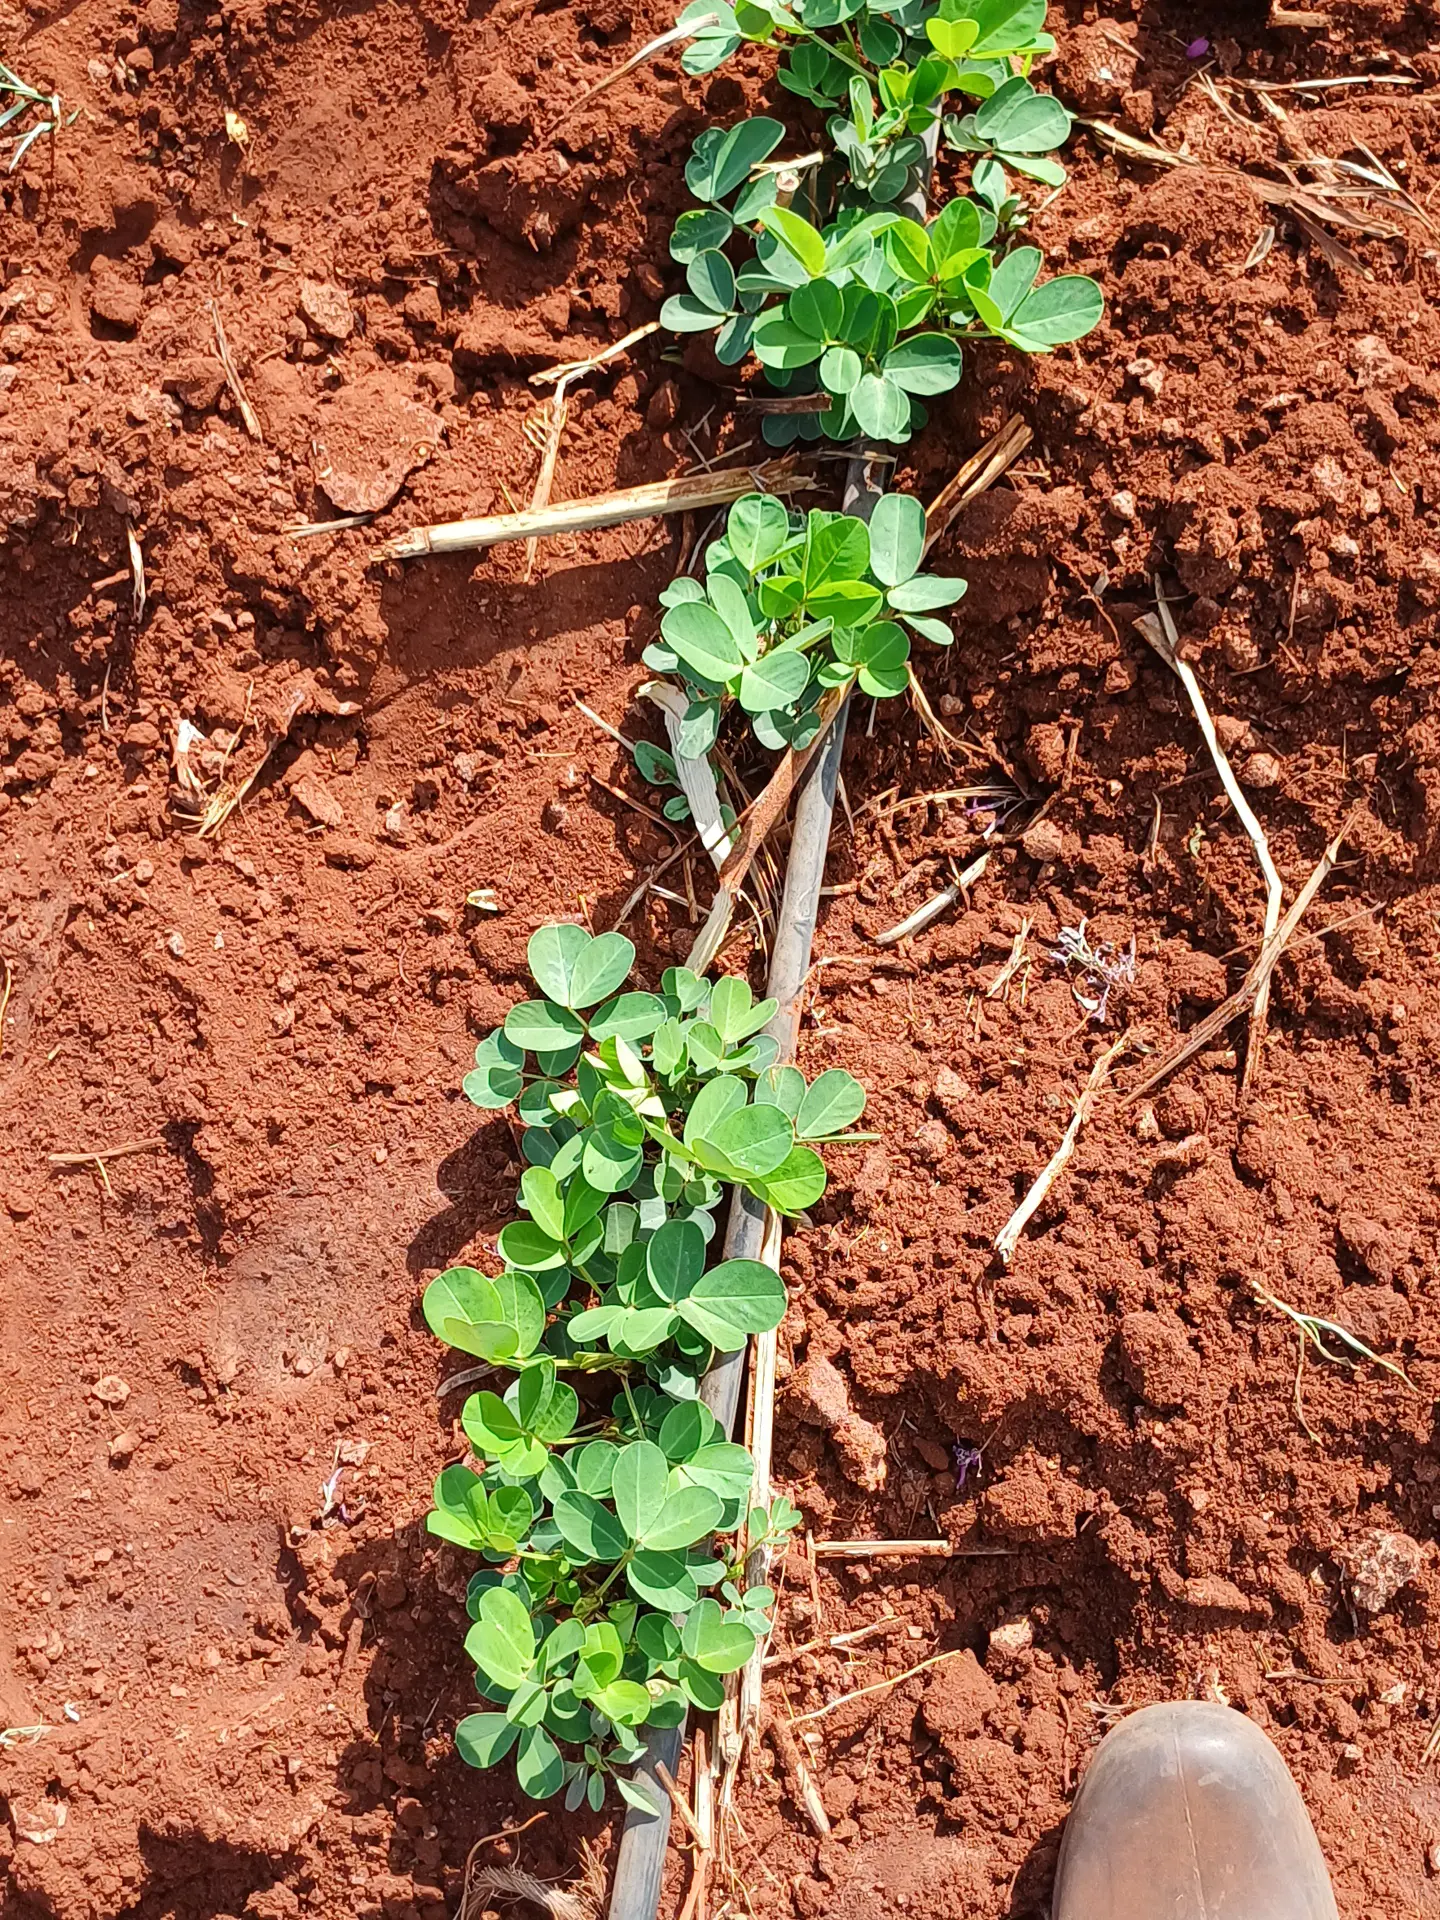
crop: groundnut
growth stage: vegetative
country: Kenya
